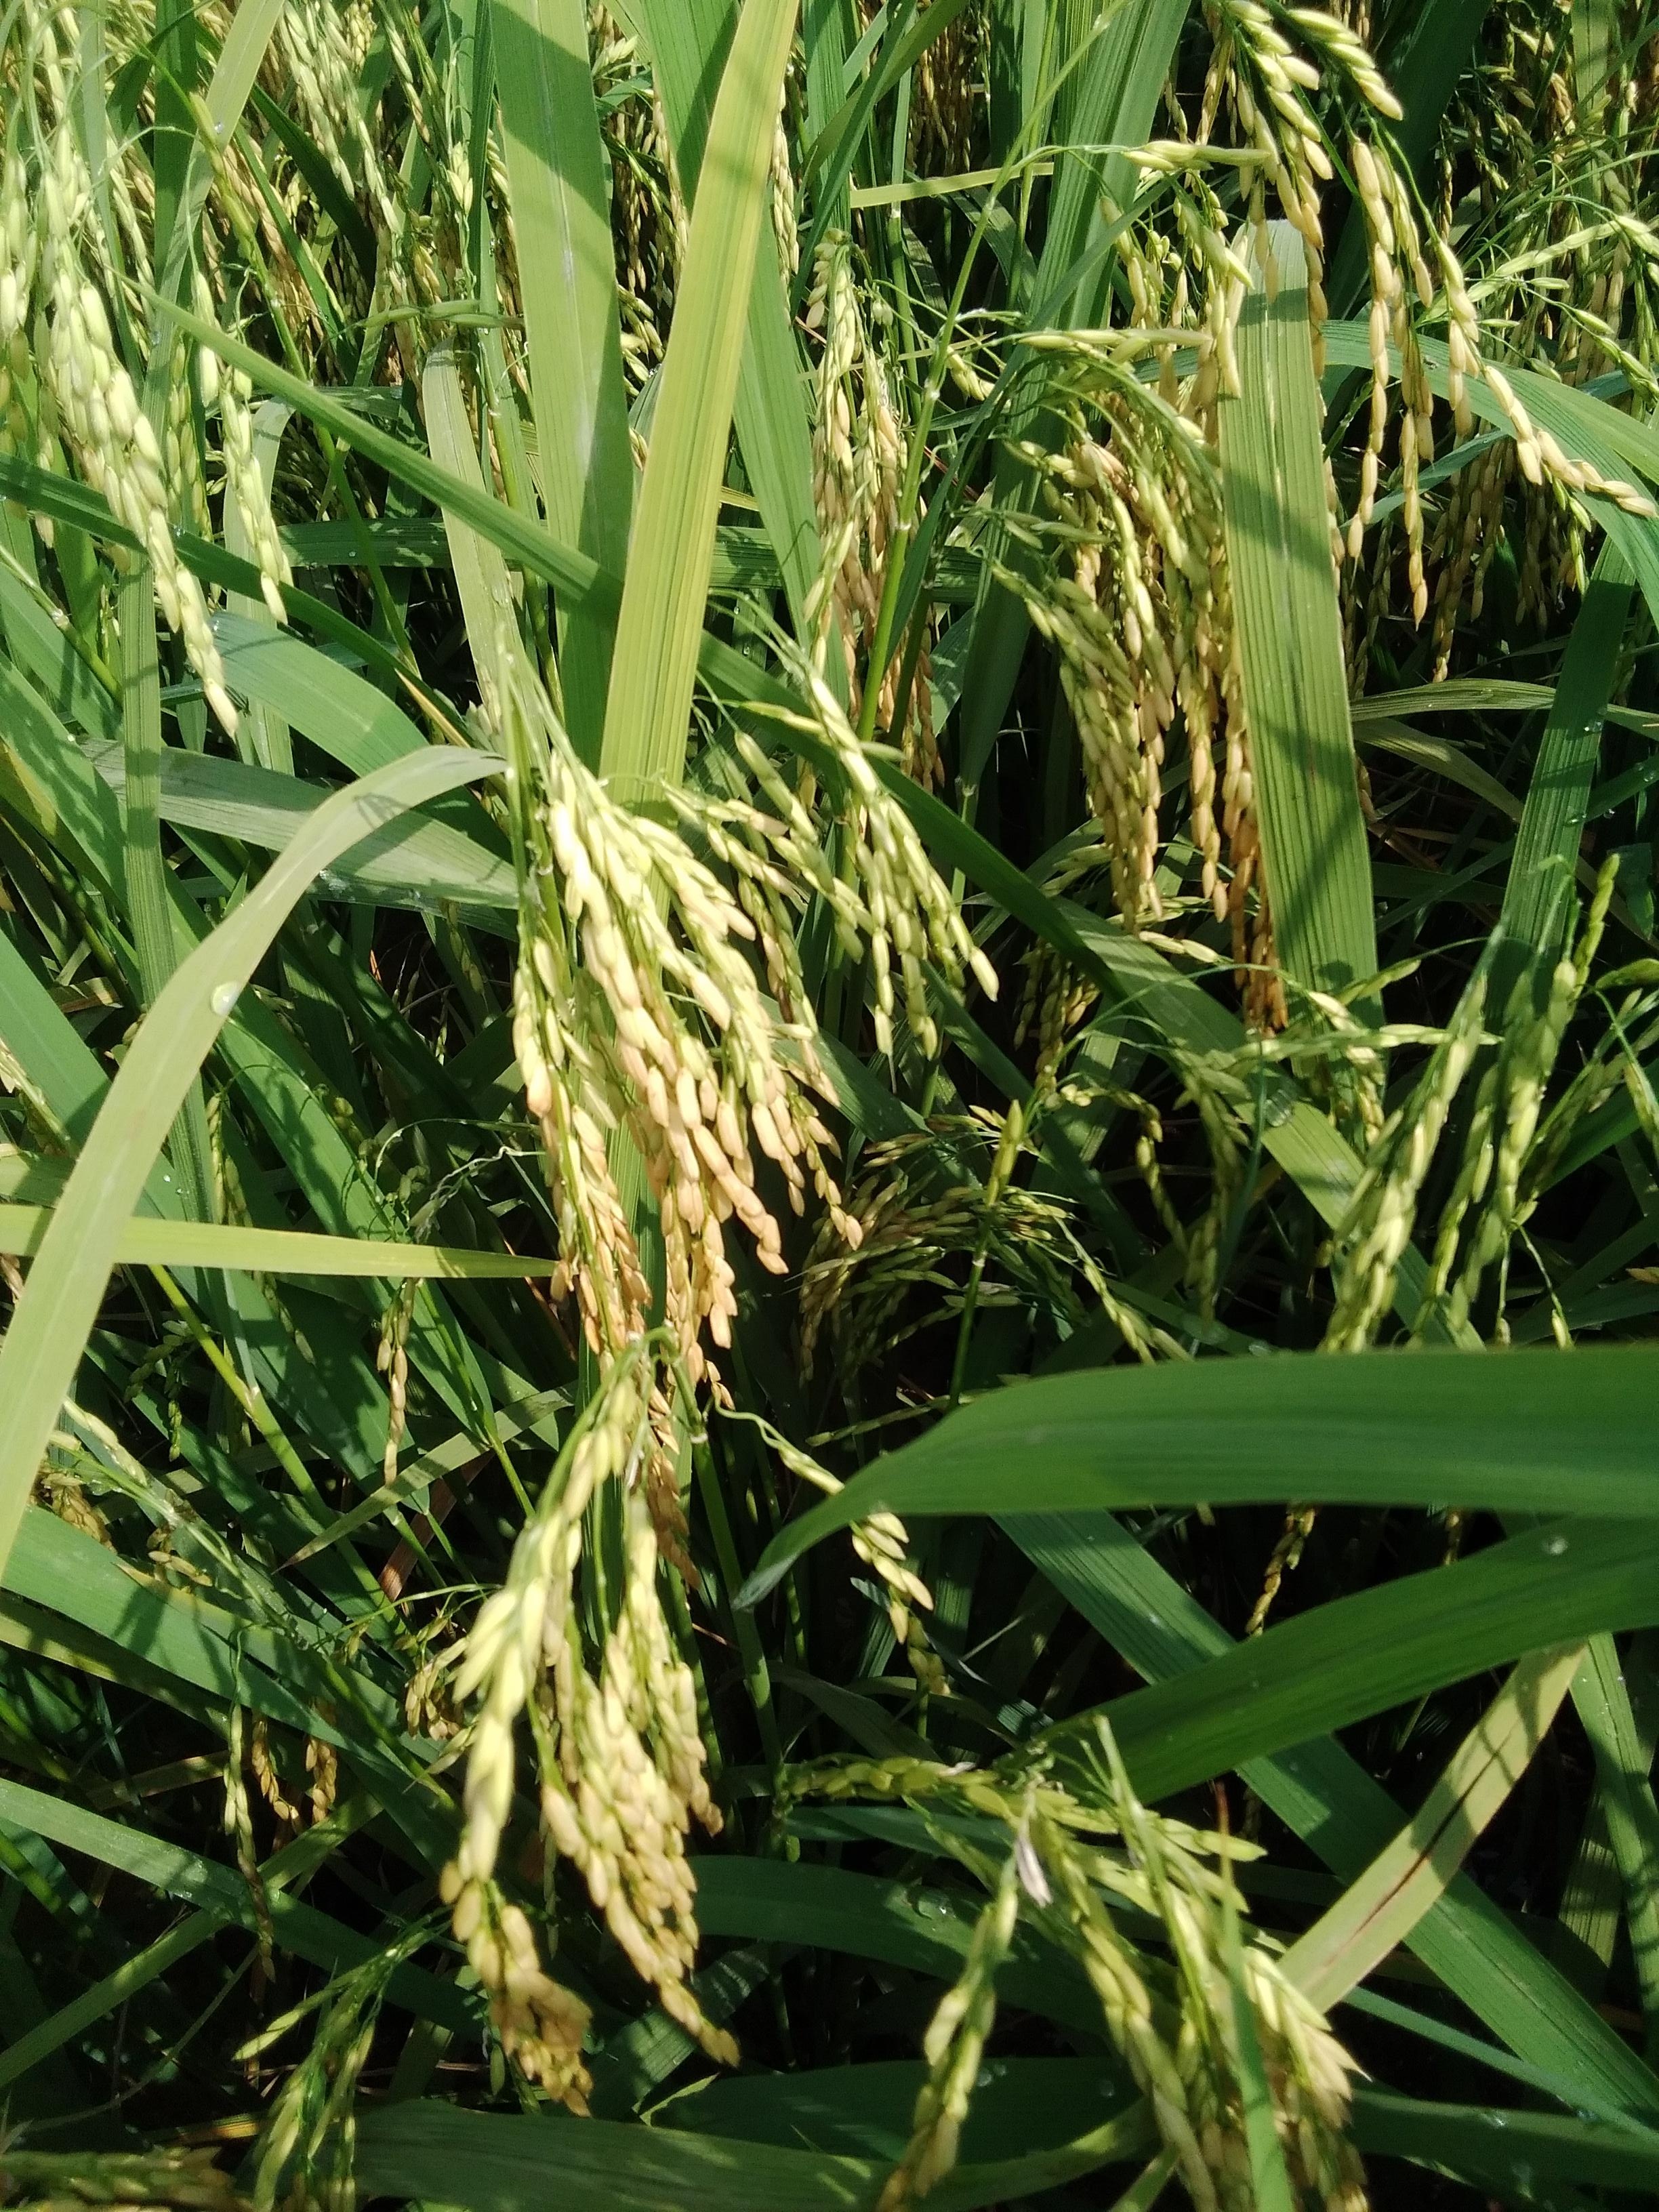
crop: rice
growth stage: ripening
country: Nigeria
